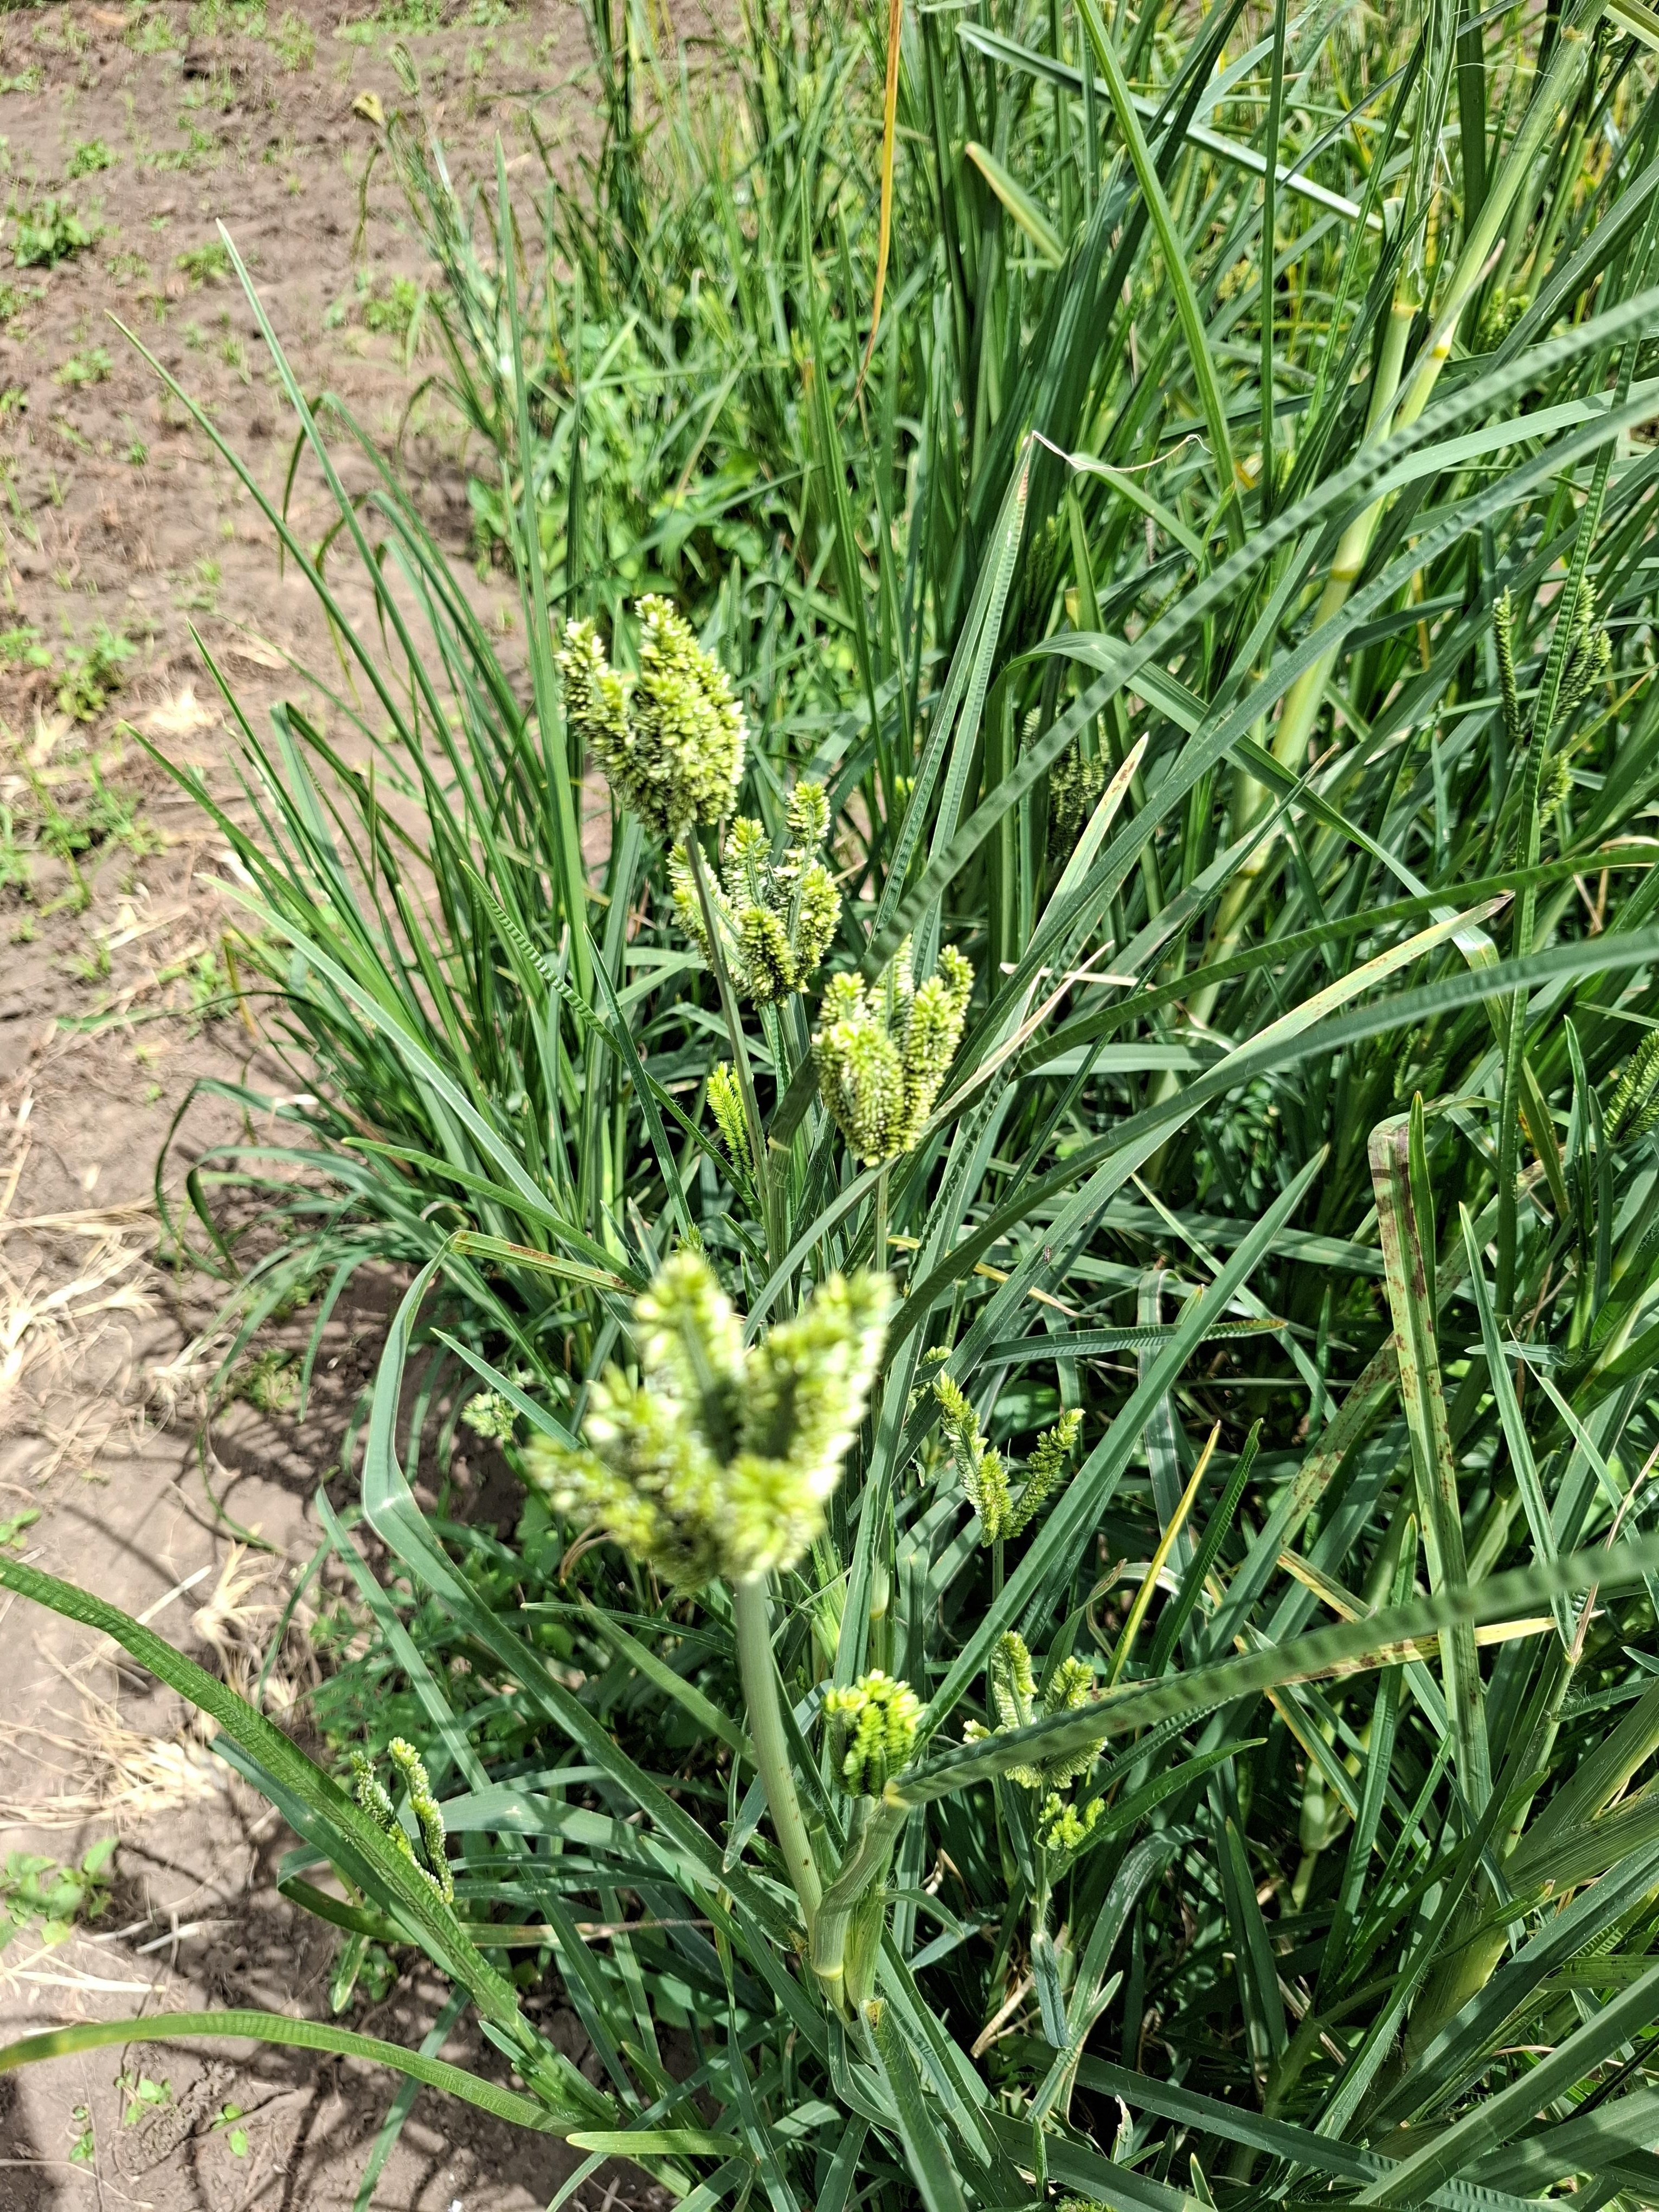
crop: sorghum
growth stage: harvest maturity
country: Tanzania
